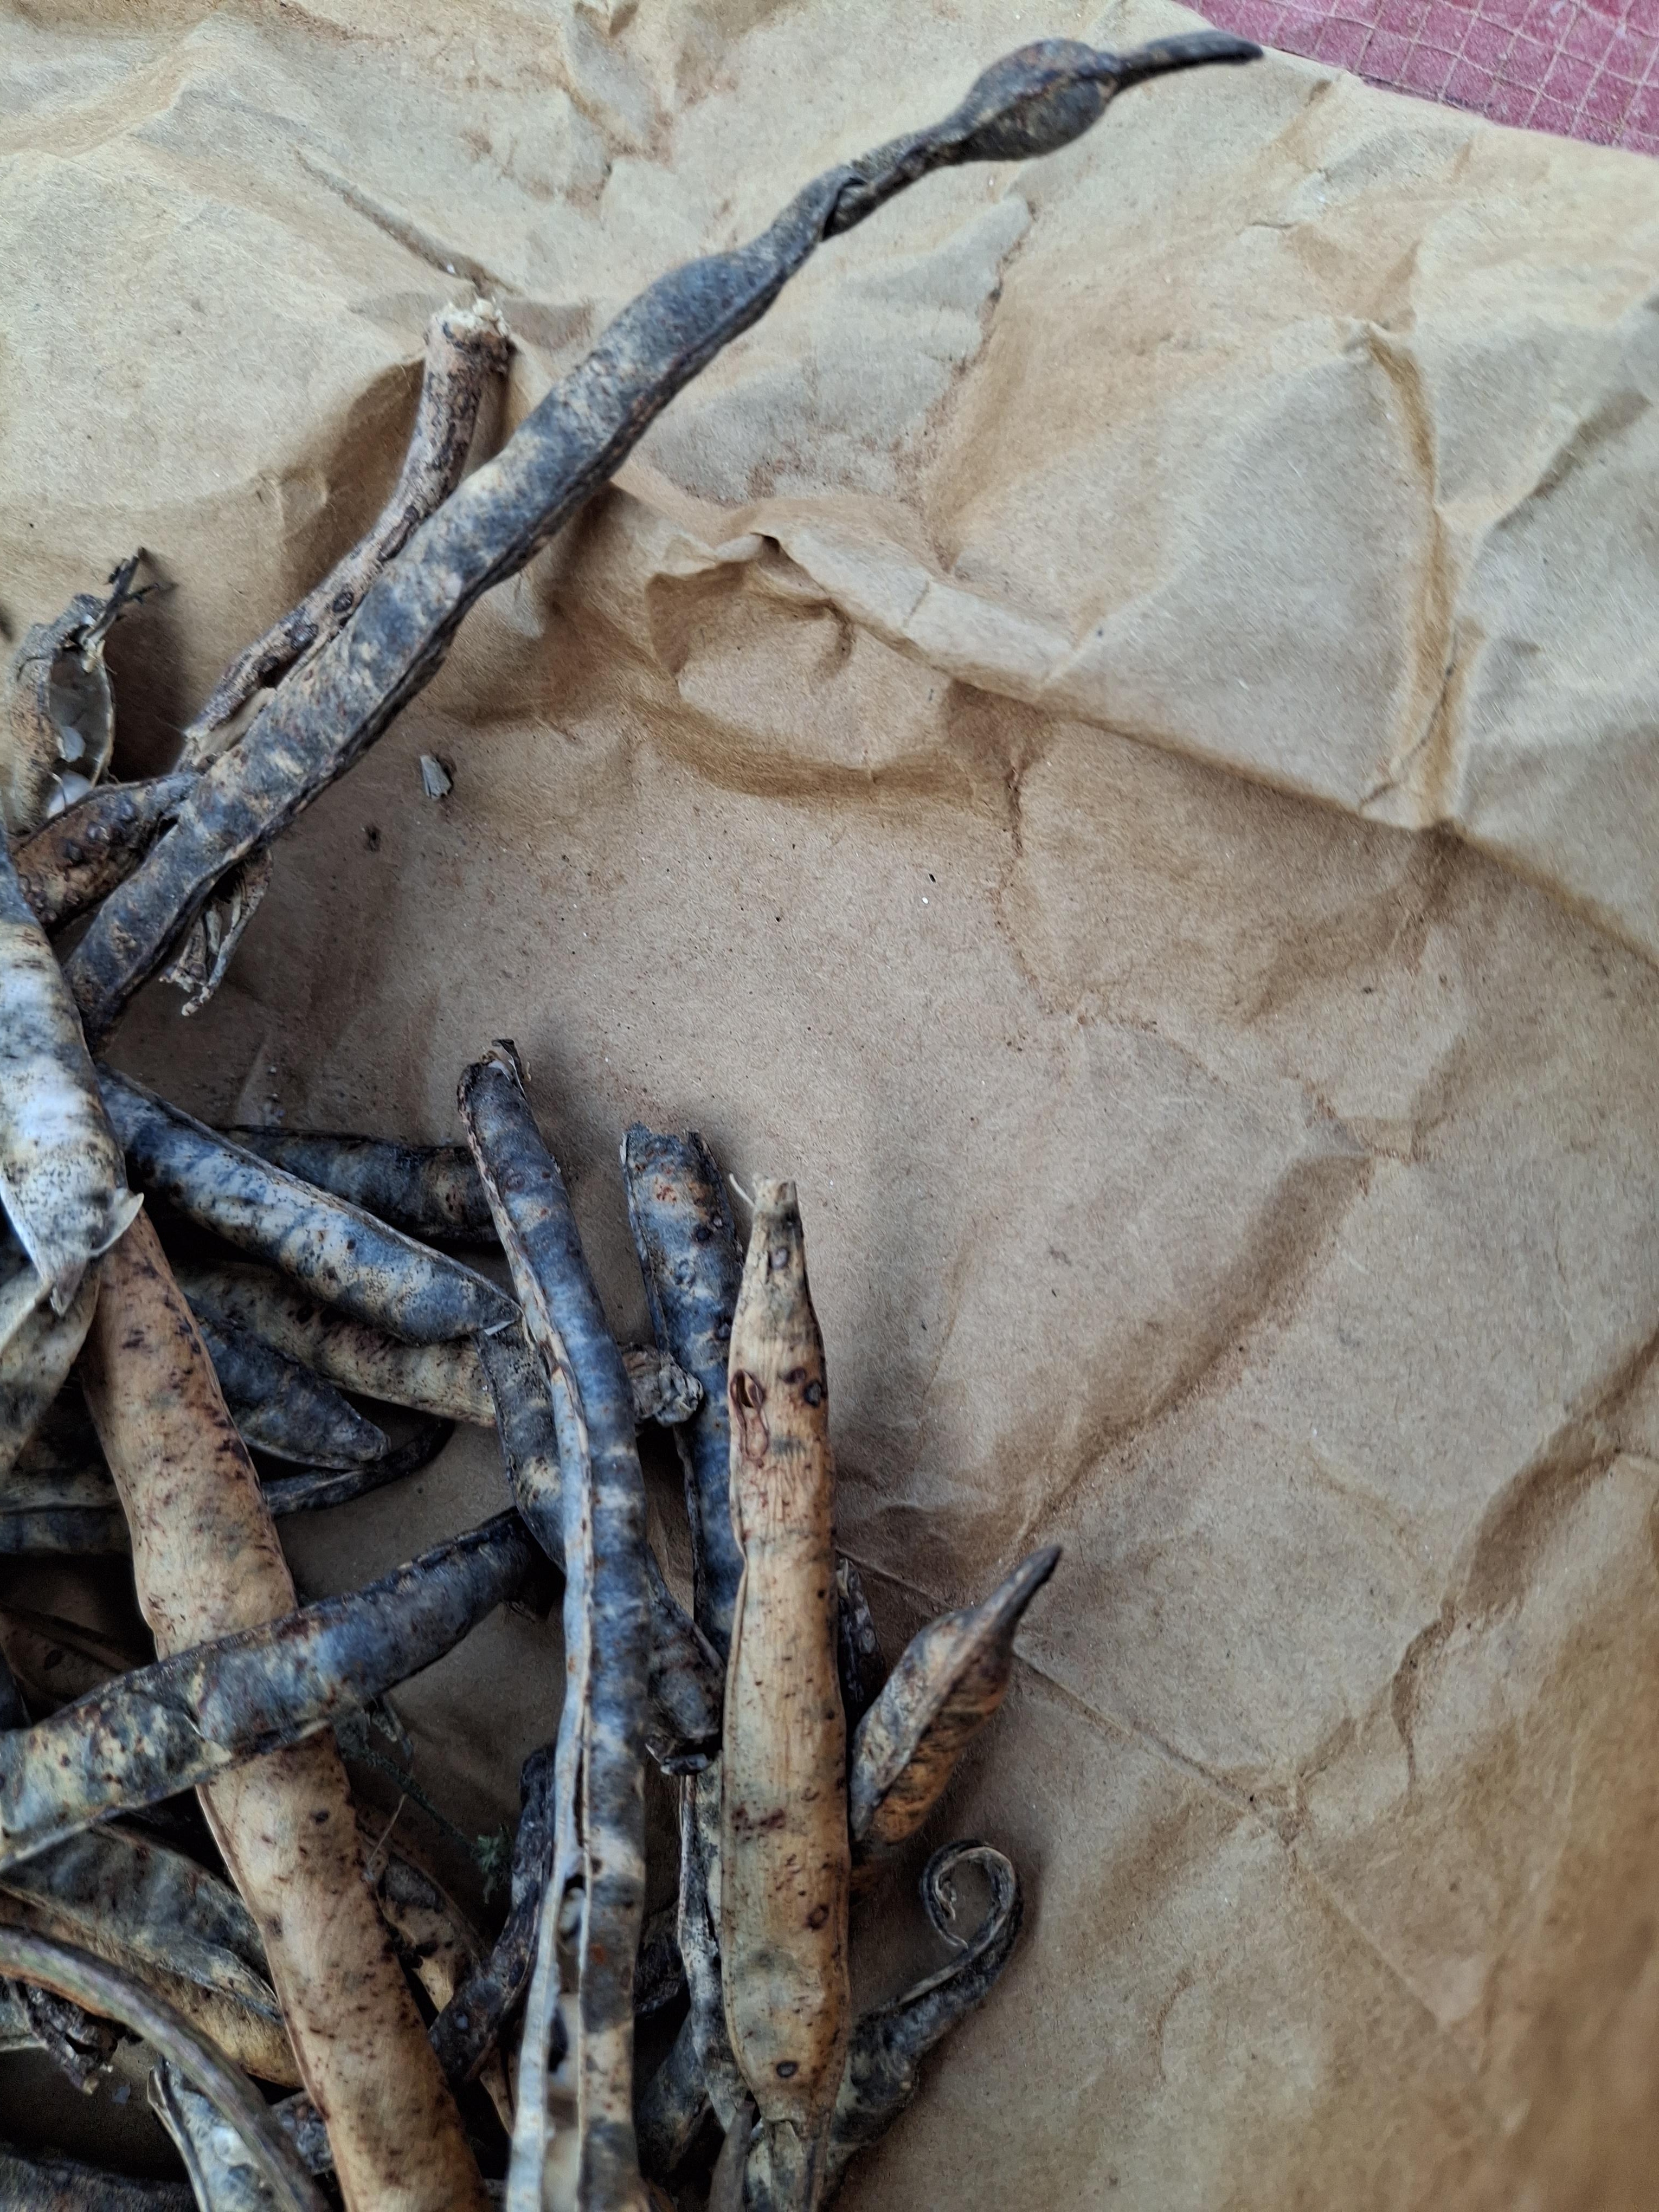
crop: cowpea
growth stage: harvest
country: Nigeria
